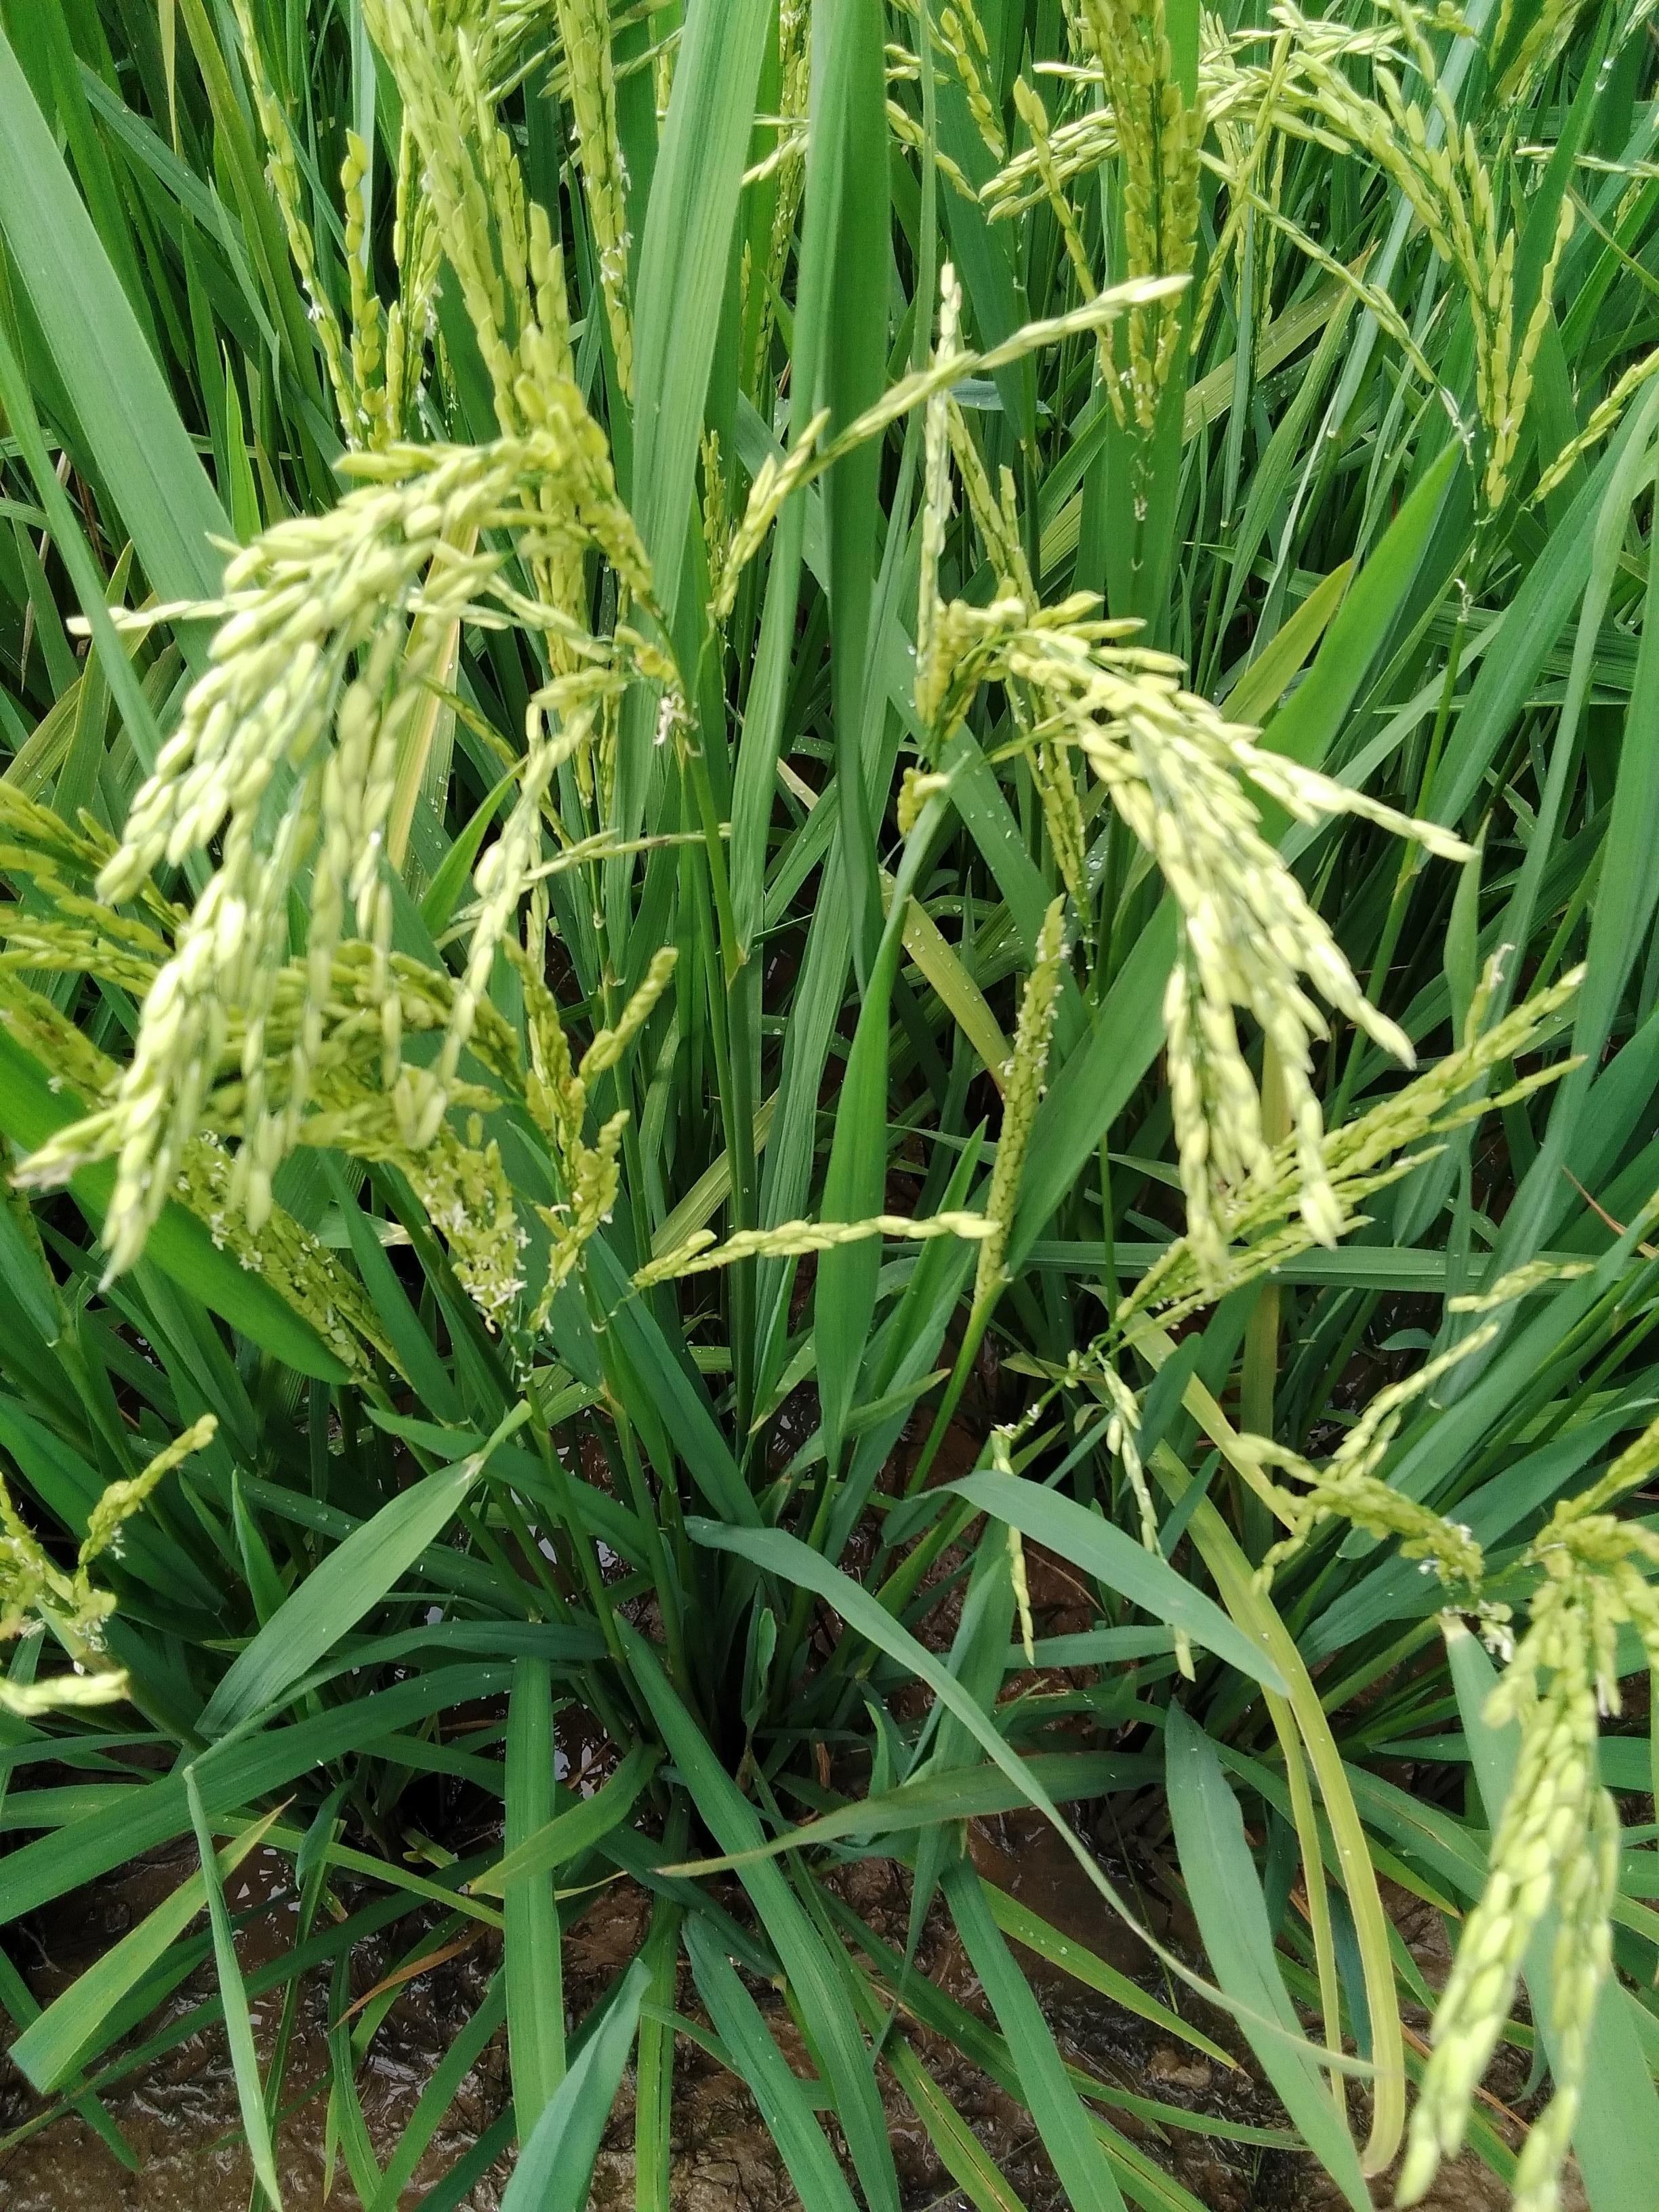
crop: rice
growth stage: stage milk
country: Nigeria
